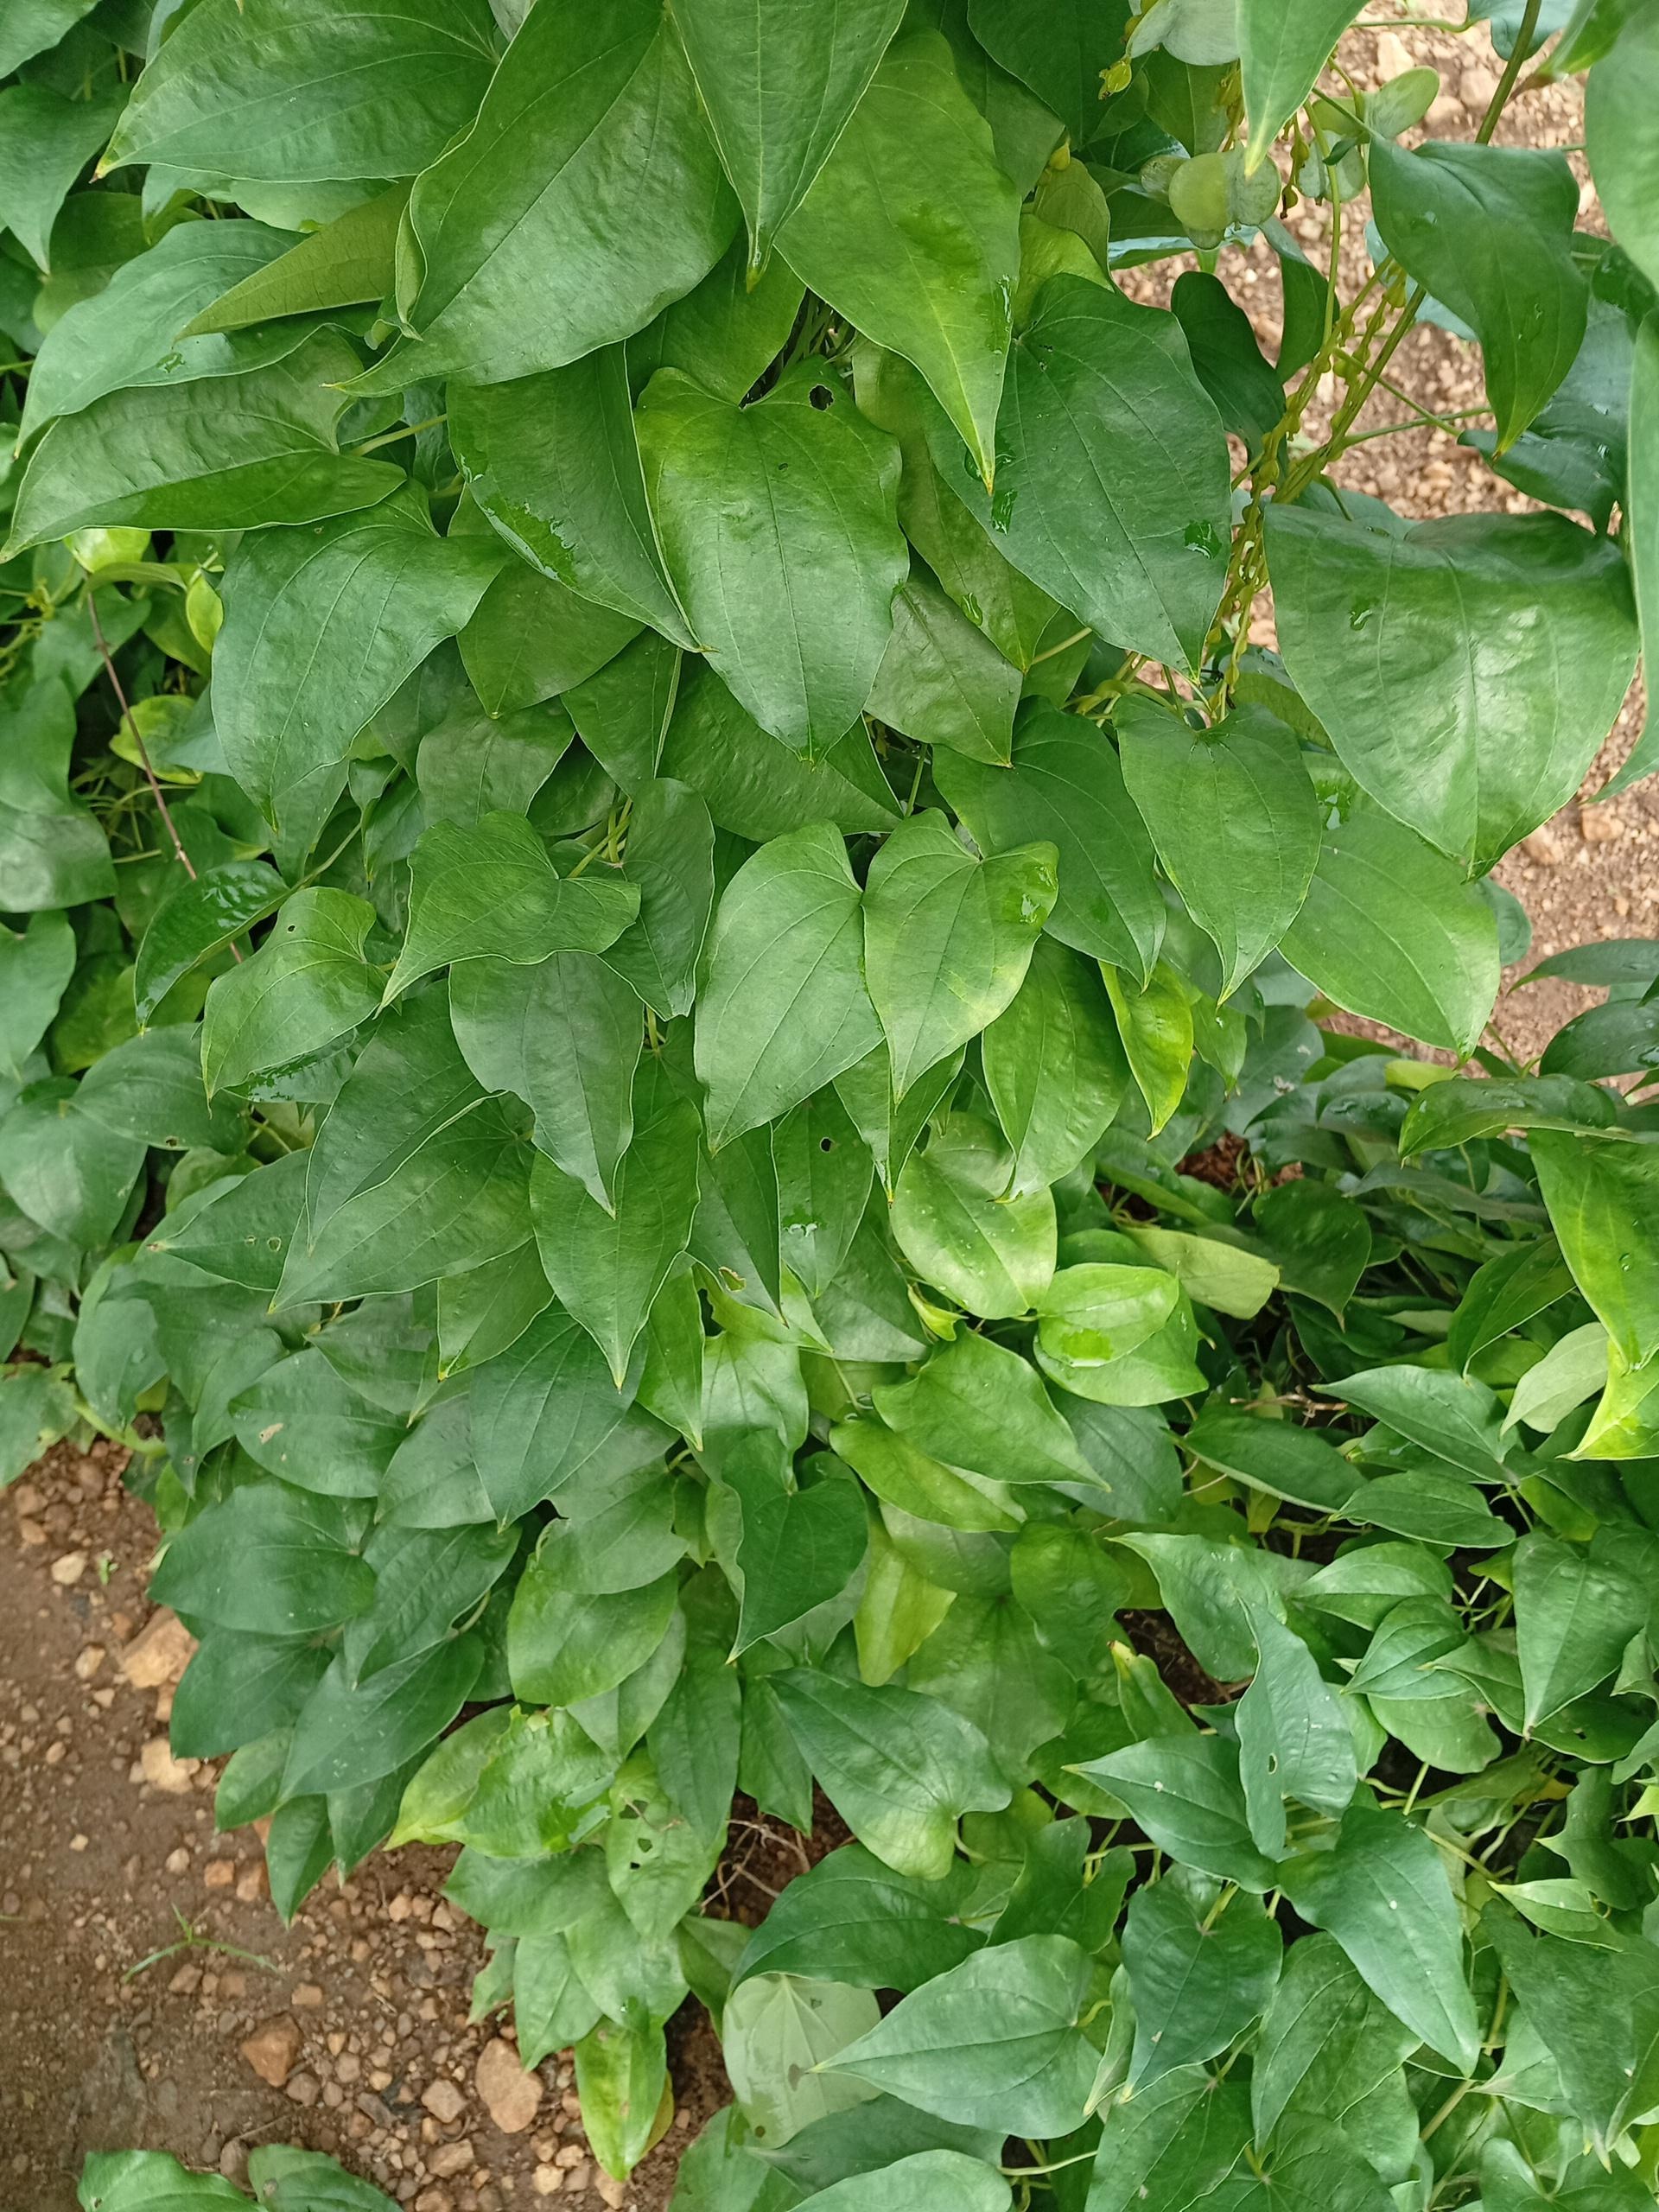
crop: yam
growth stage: vegetative
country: Nigeria
